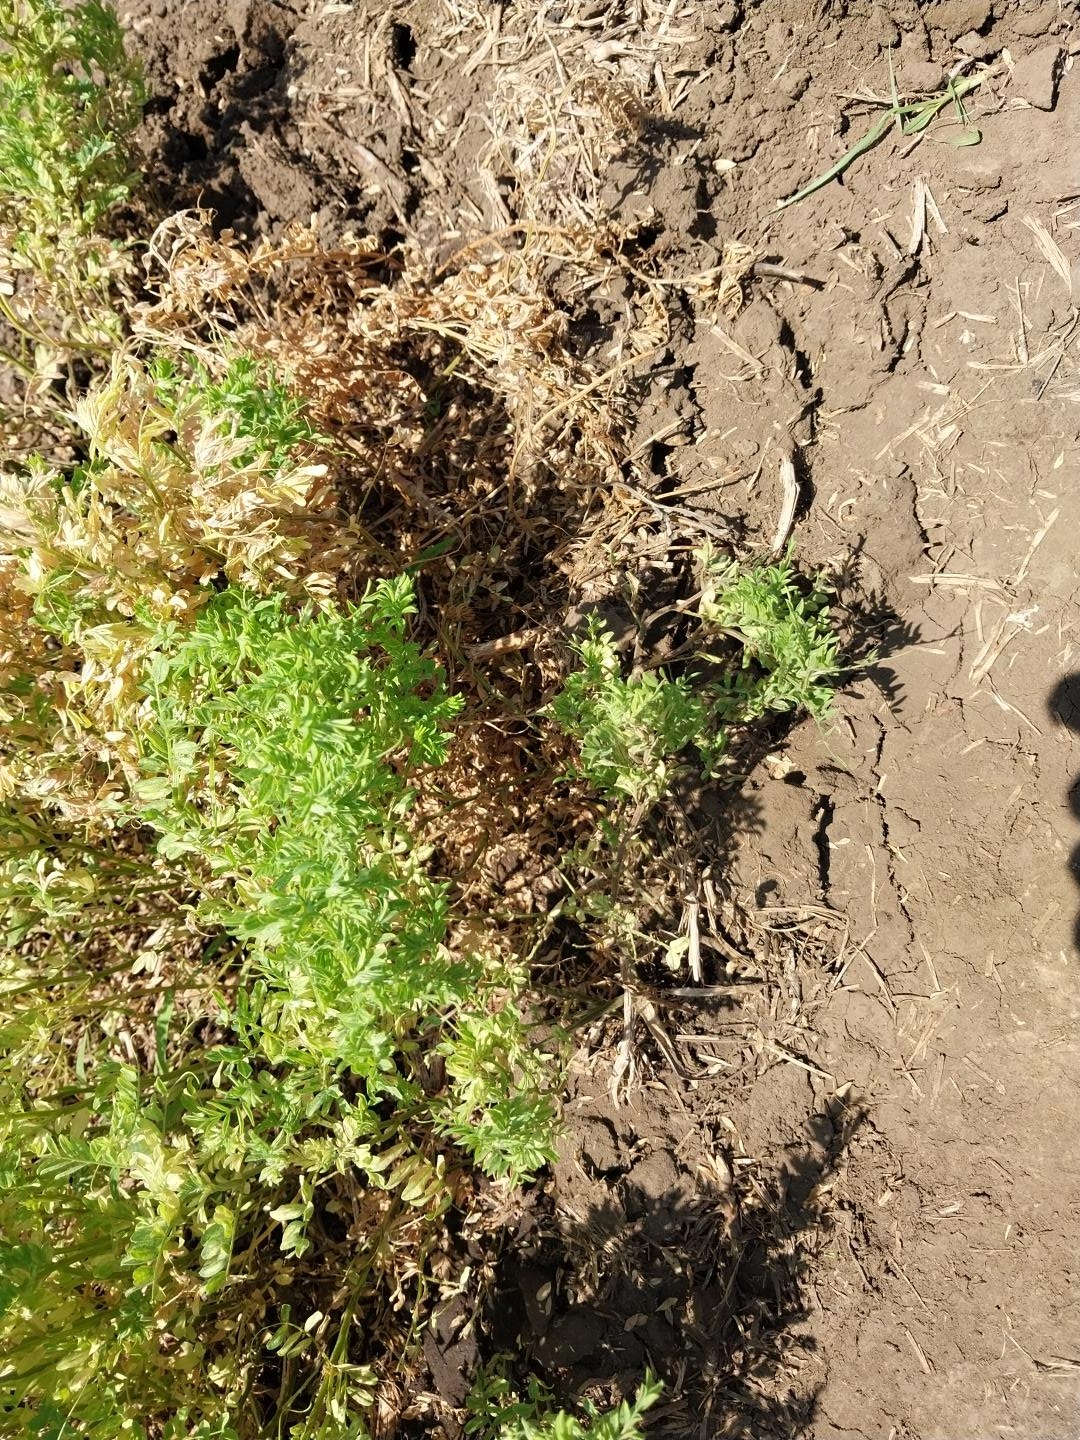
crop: lentil
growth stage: flowering
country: Tanzania
